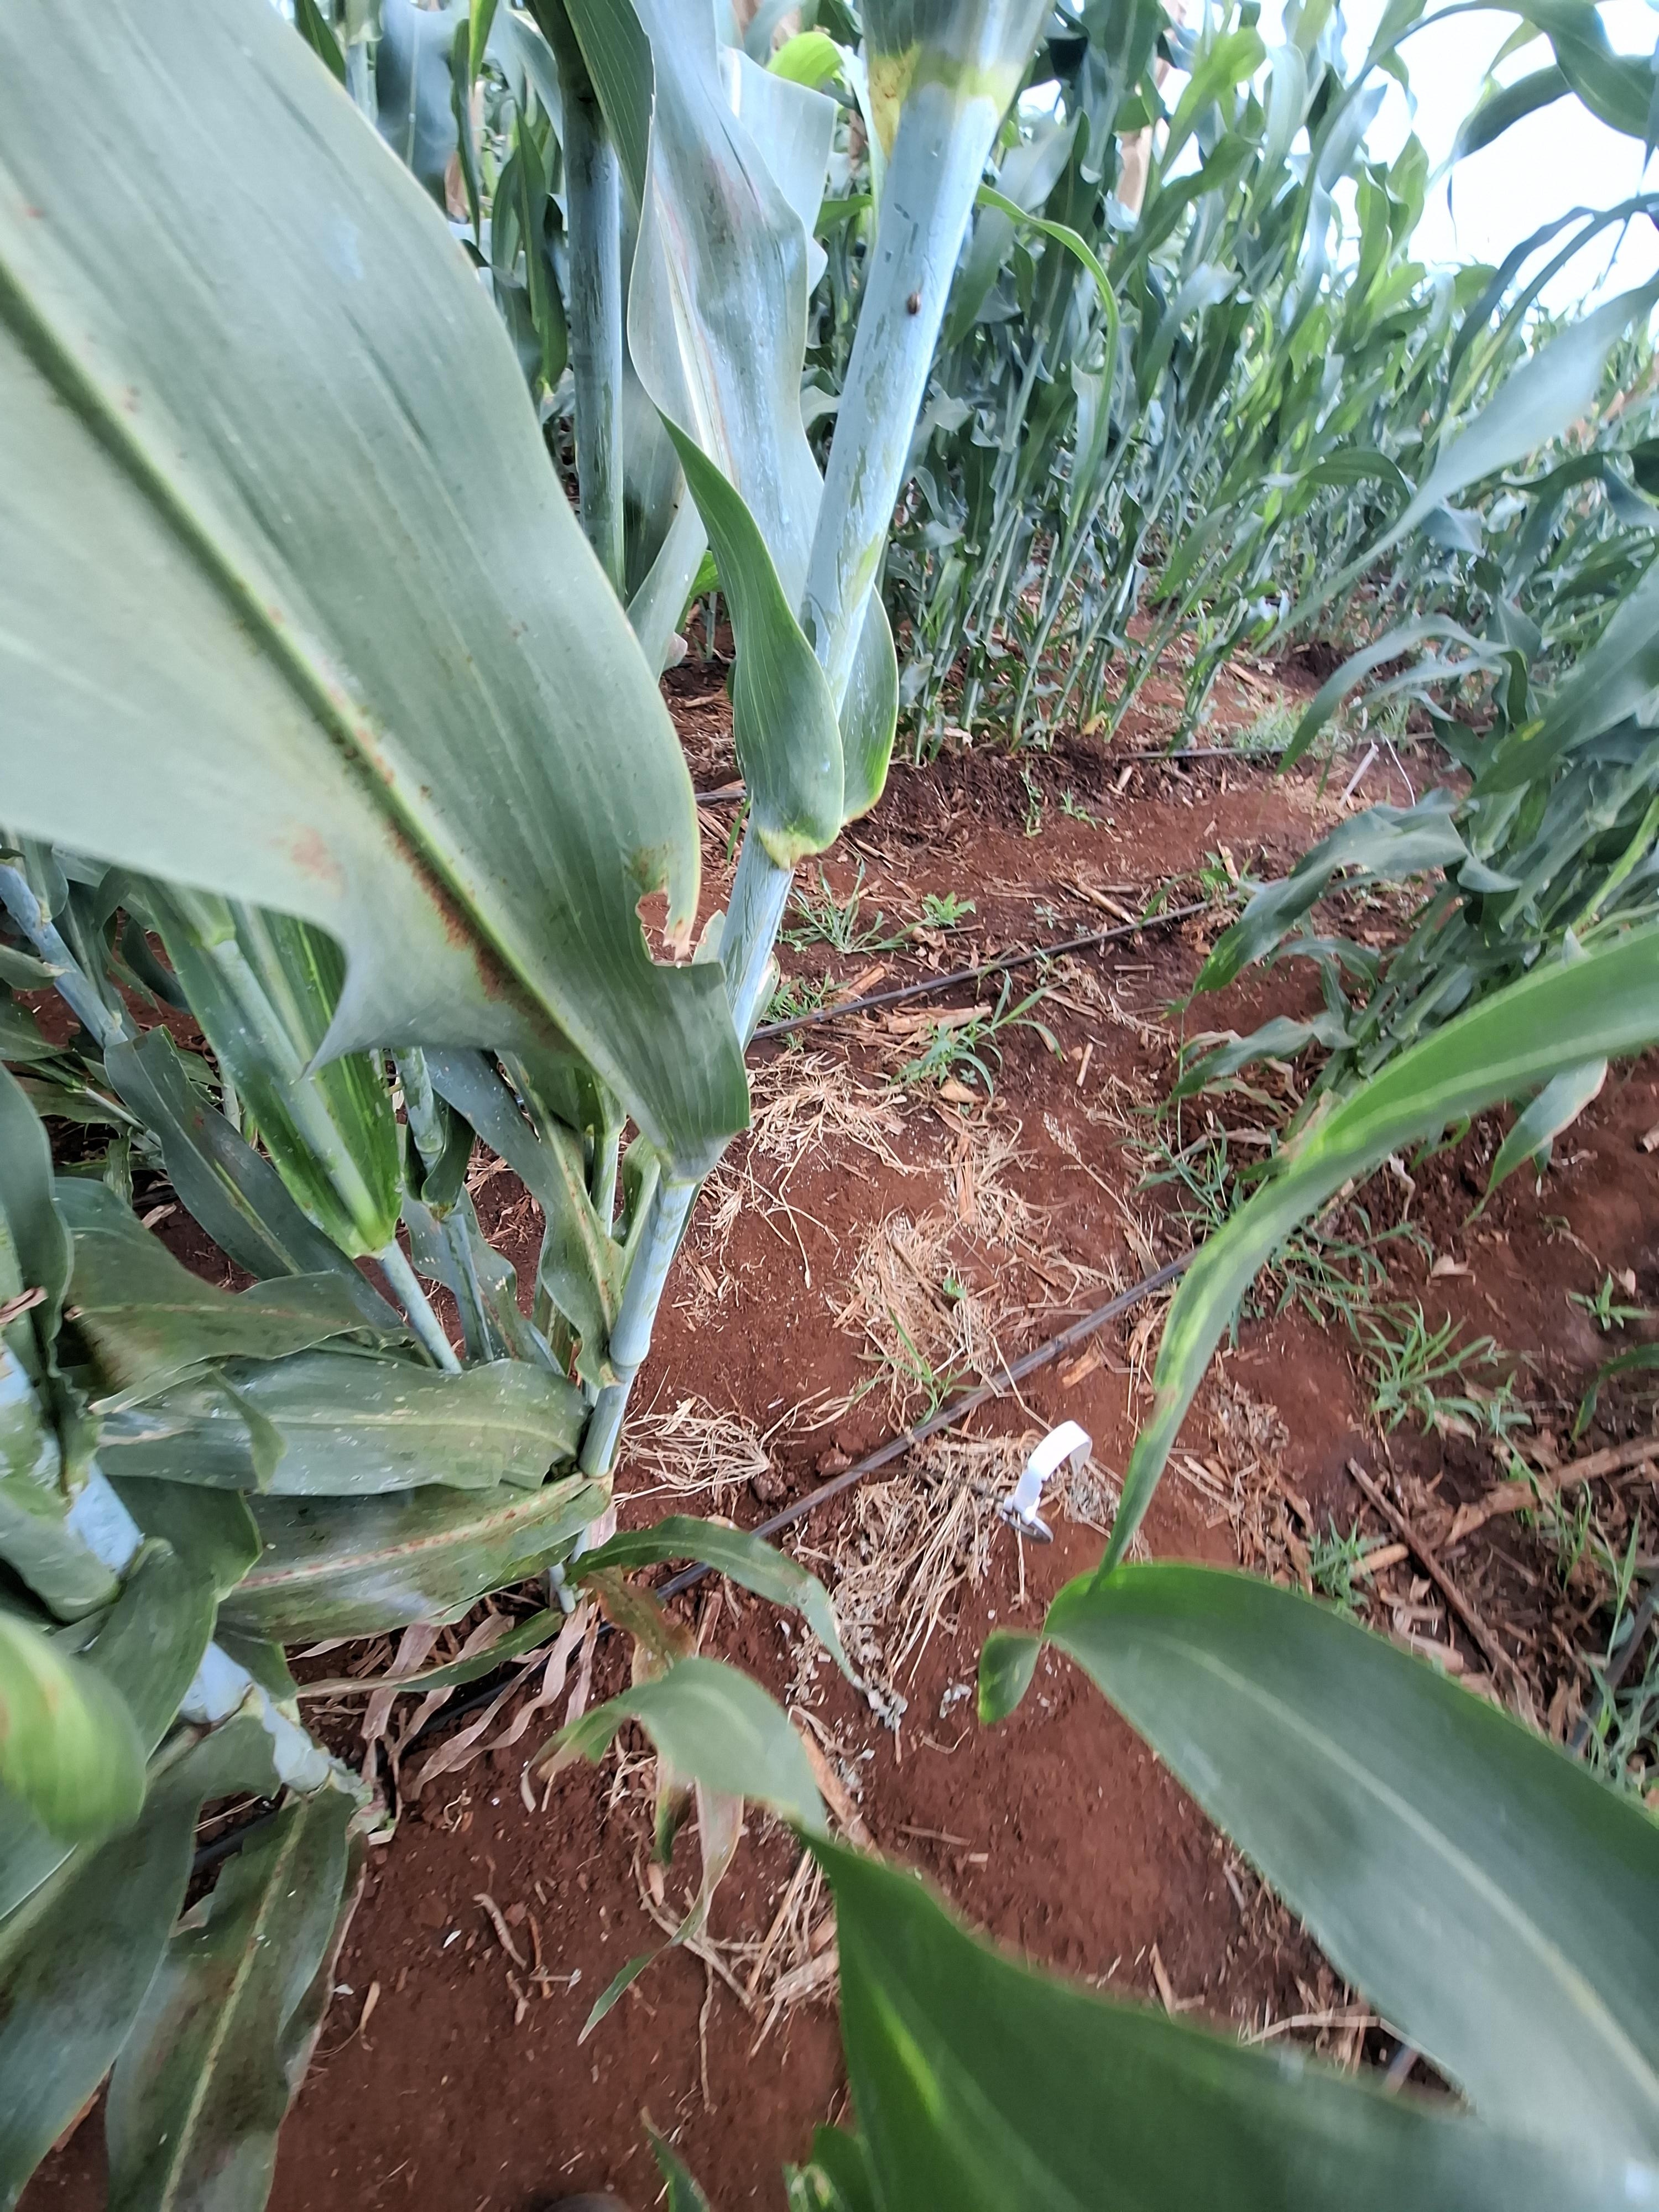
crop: sorghum
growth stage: heading tuber
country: Kenya
